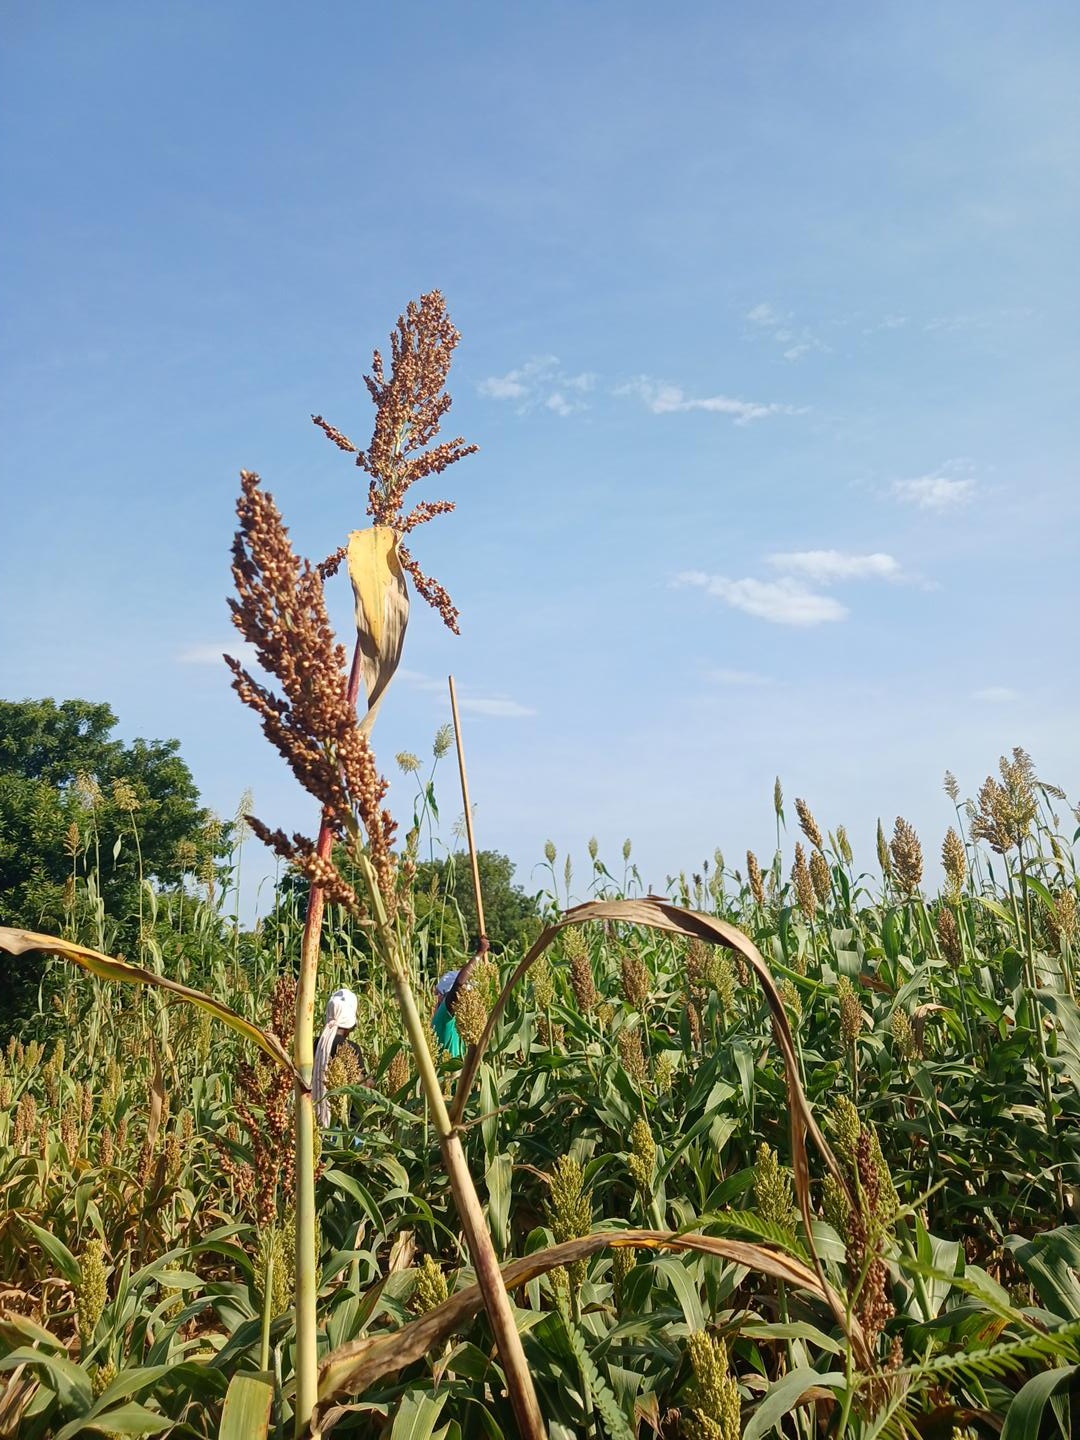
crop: sorghum
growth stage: maturity
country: Senegal
